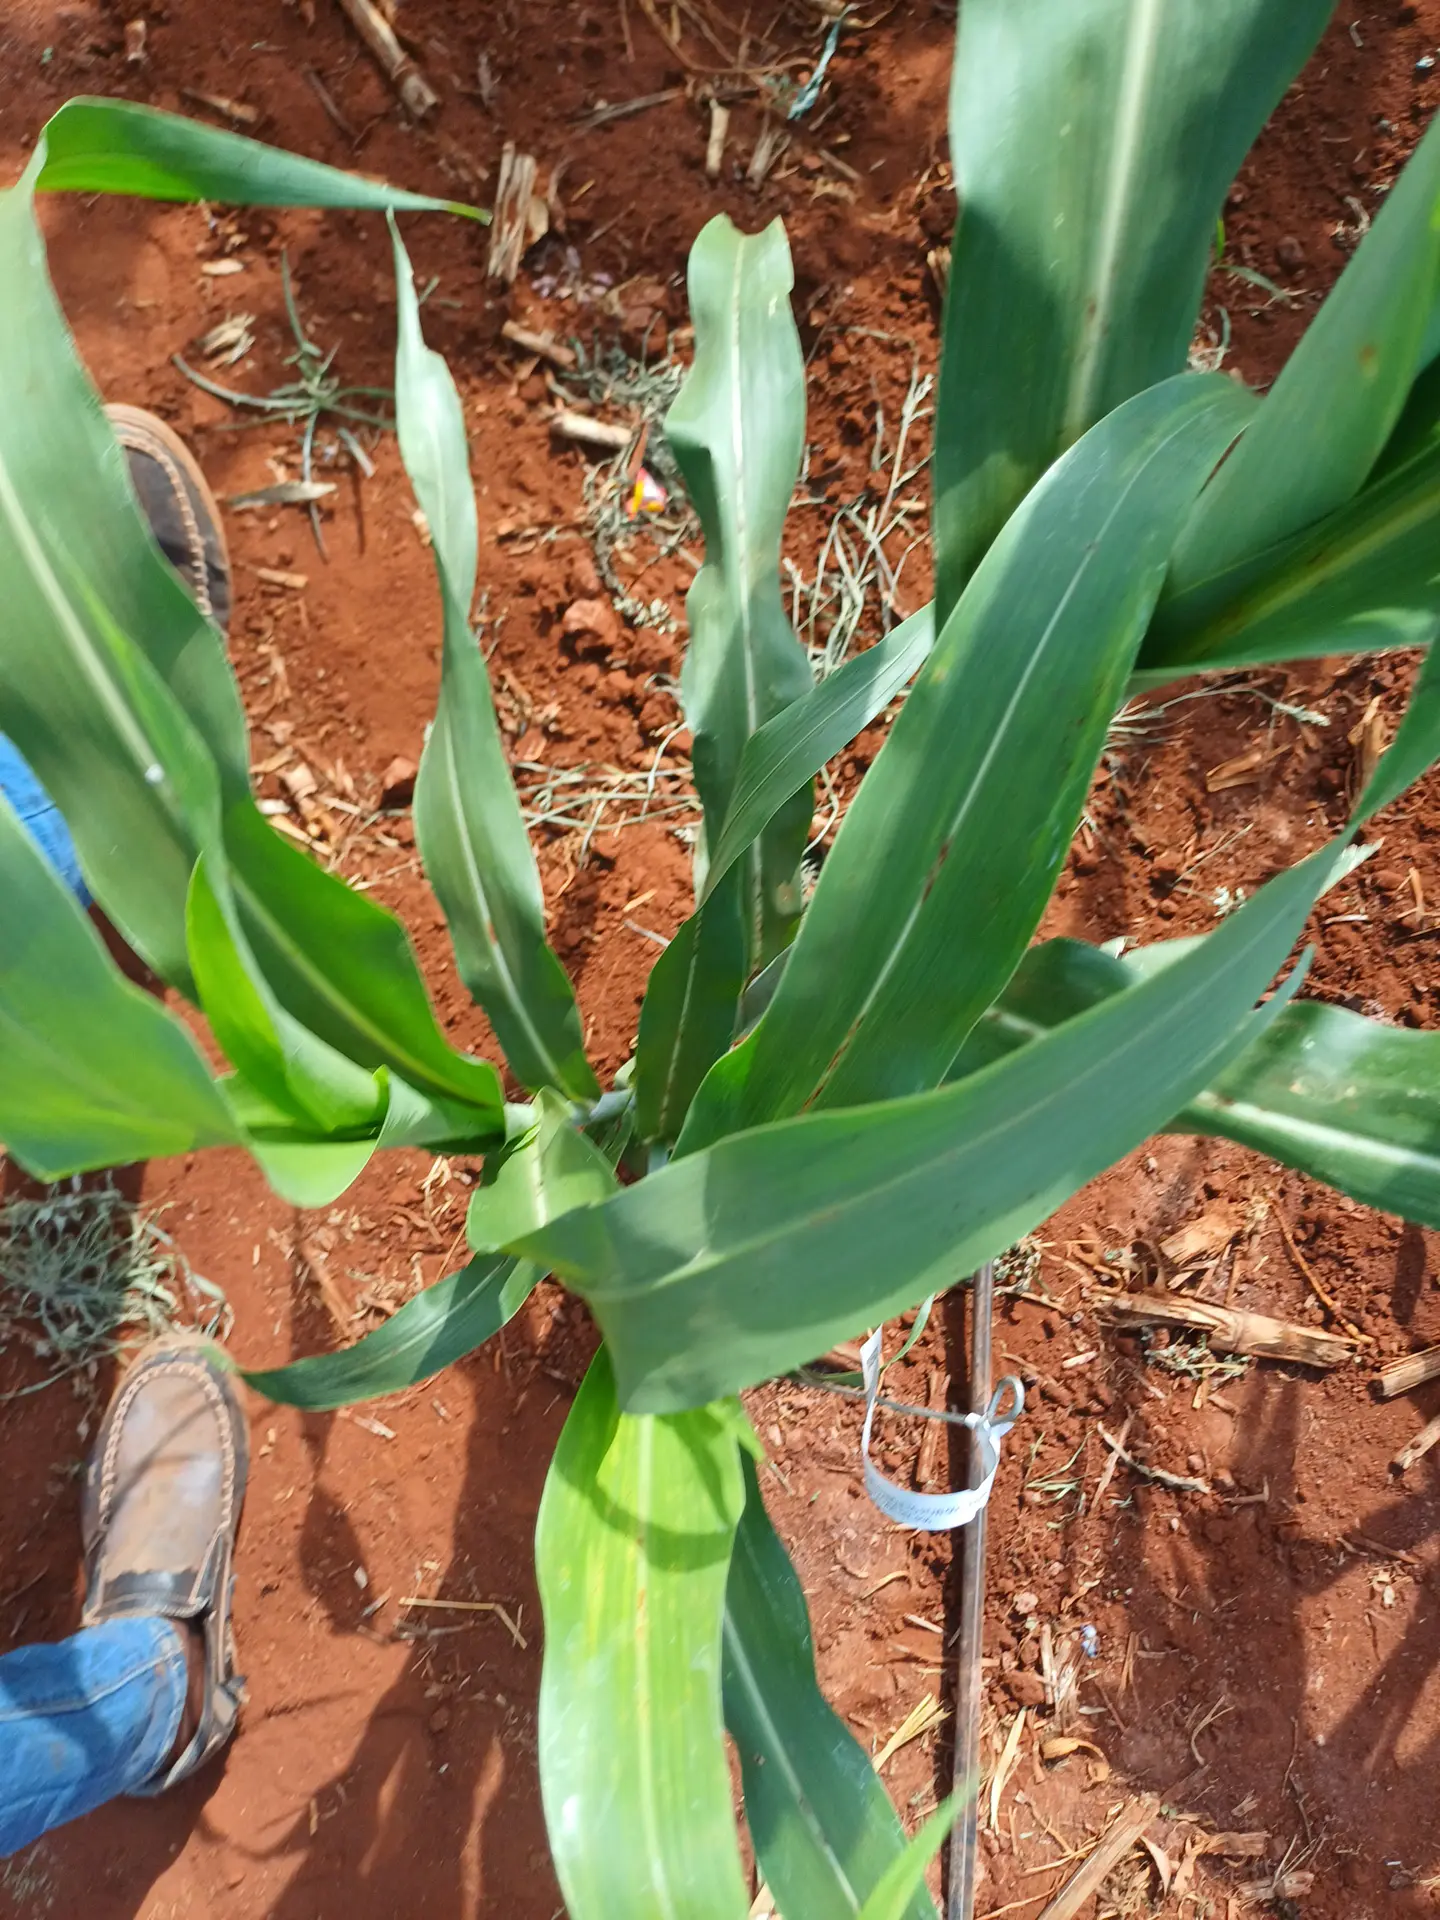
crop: sorghum
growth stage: vegetative
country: Kenya
